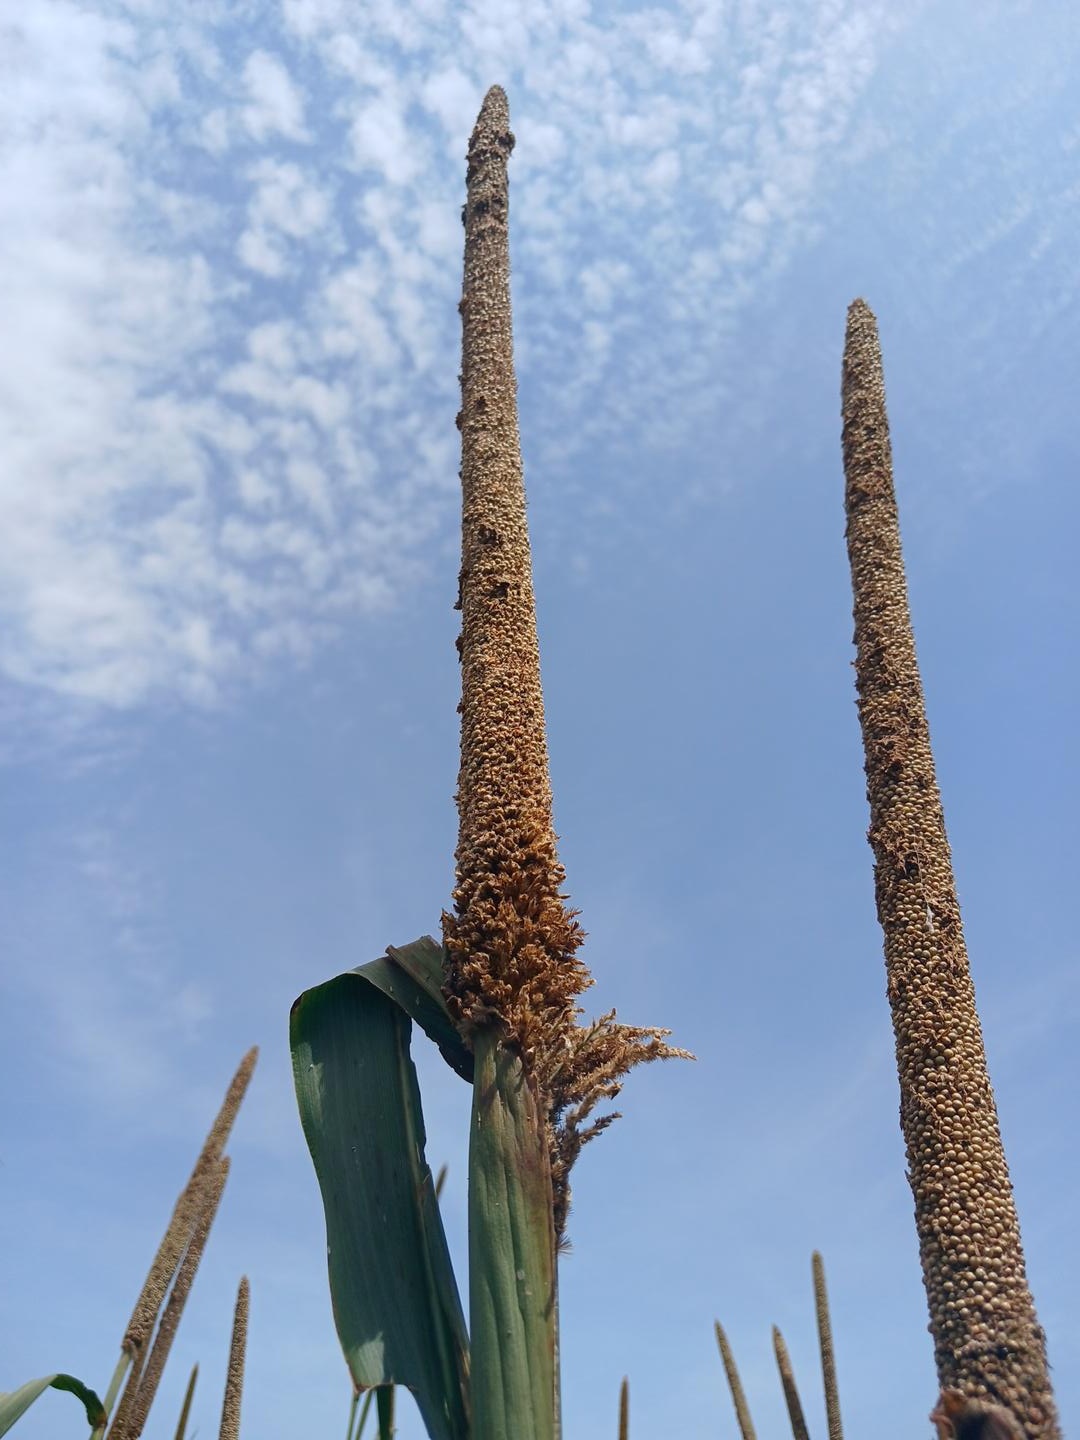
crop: pearl millet
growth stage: maturity
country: Senegal
